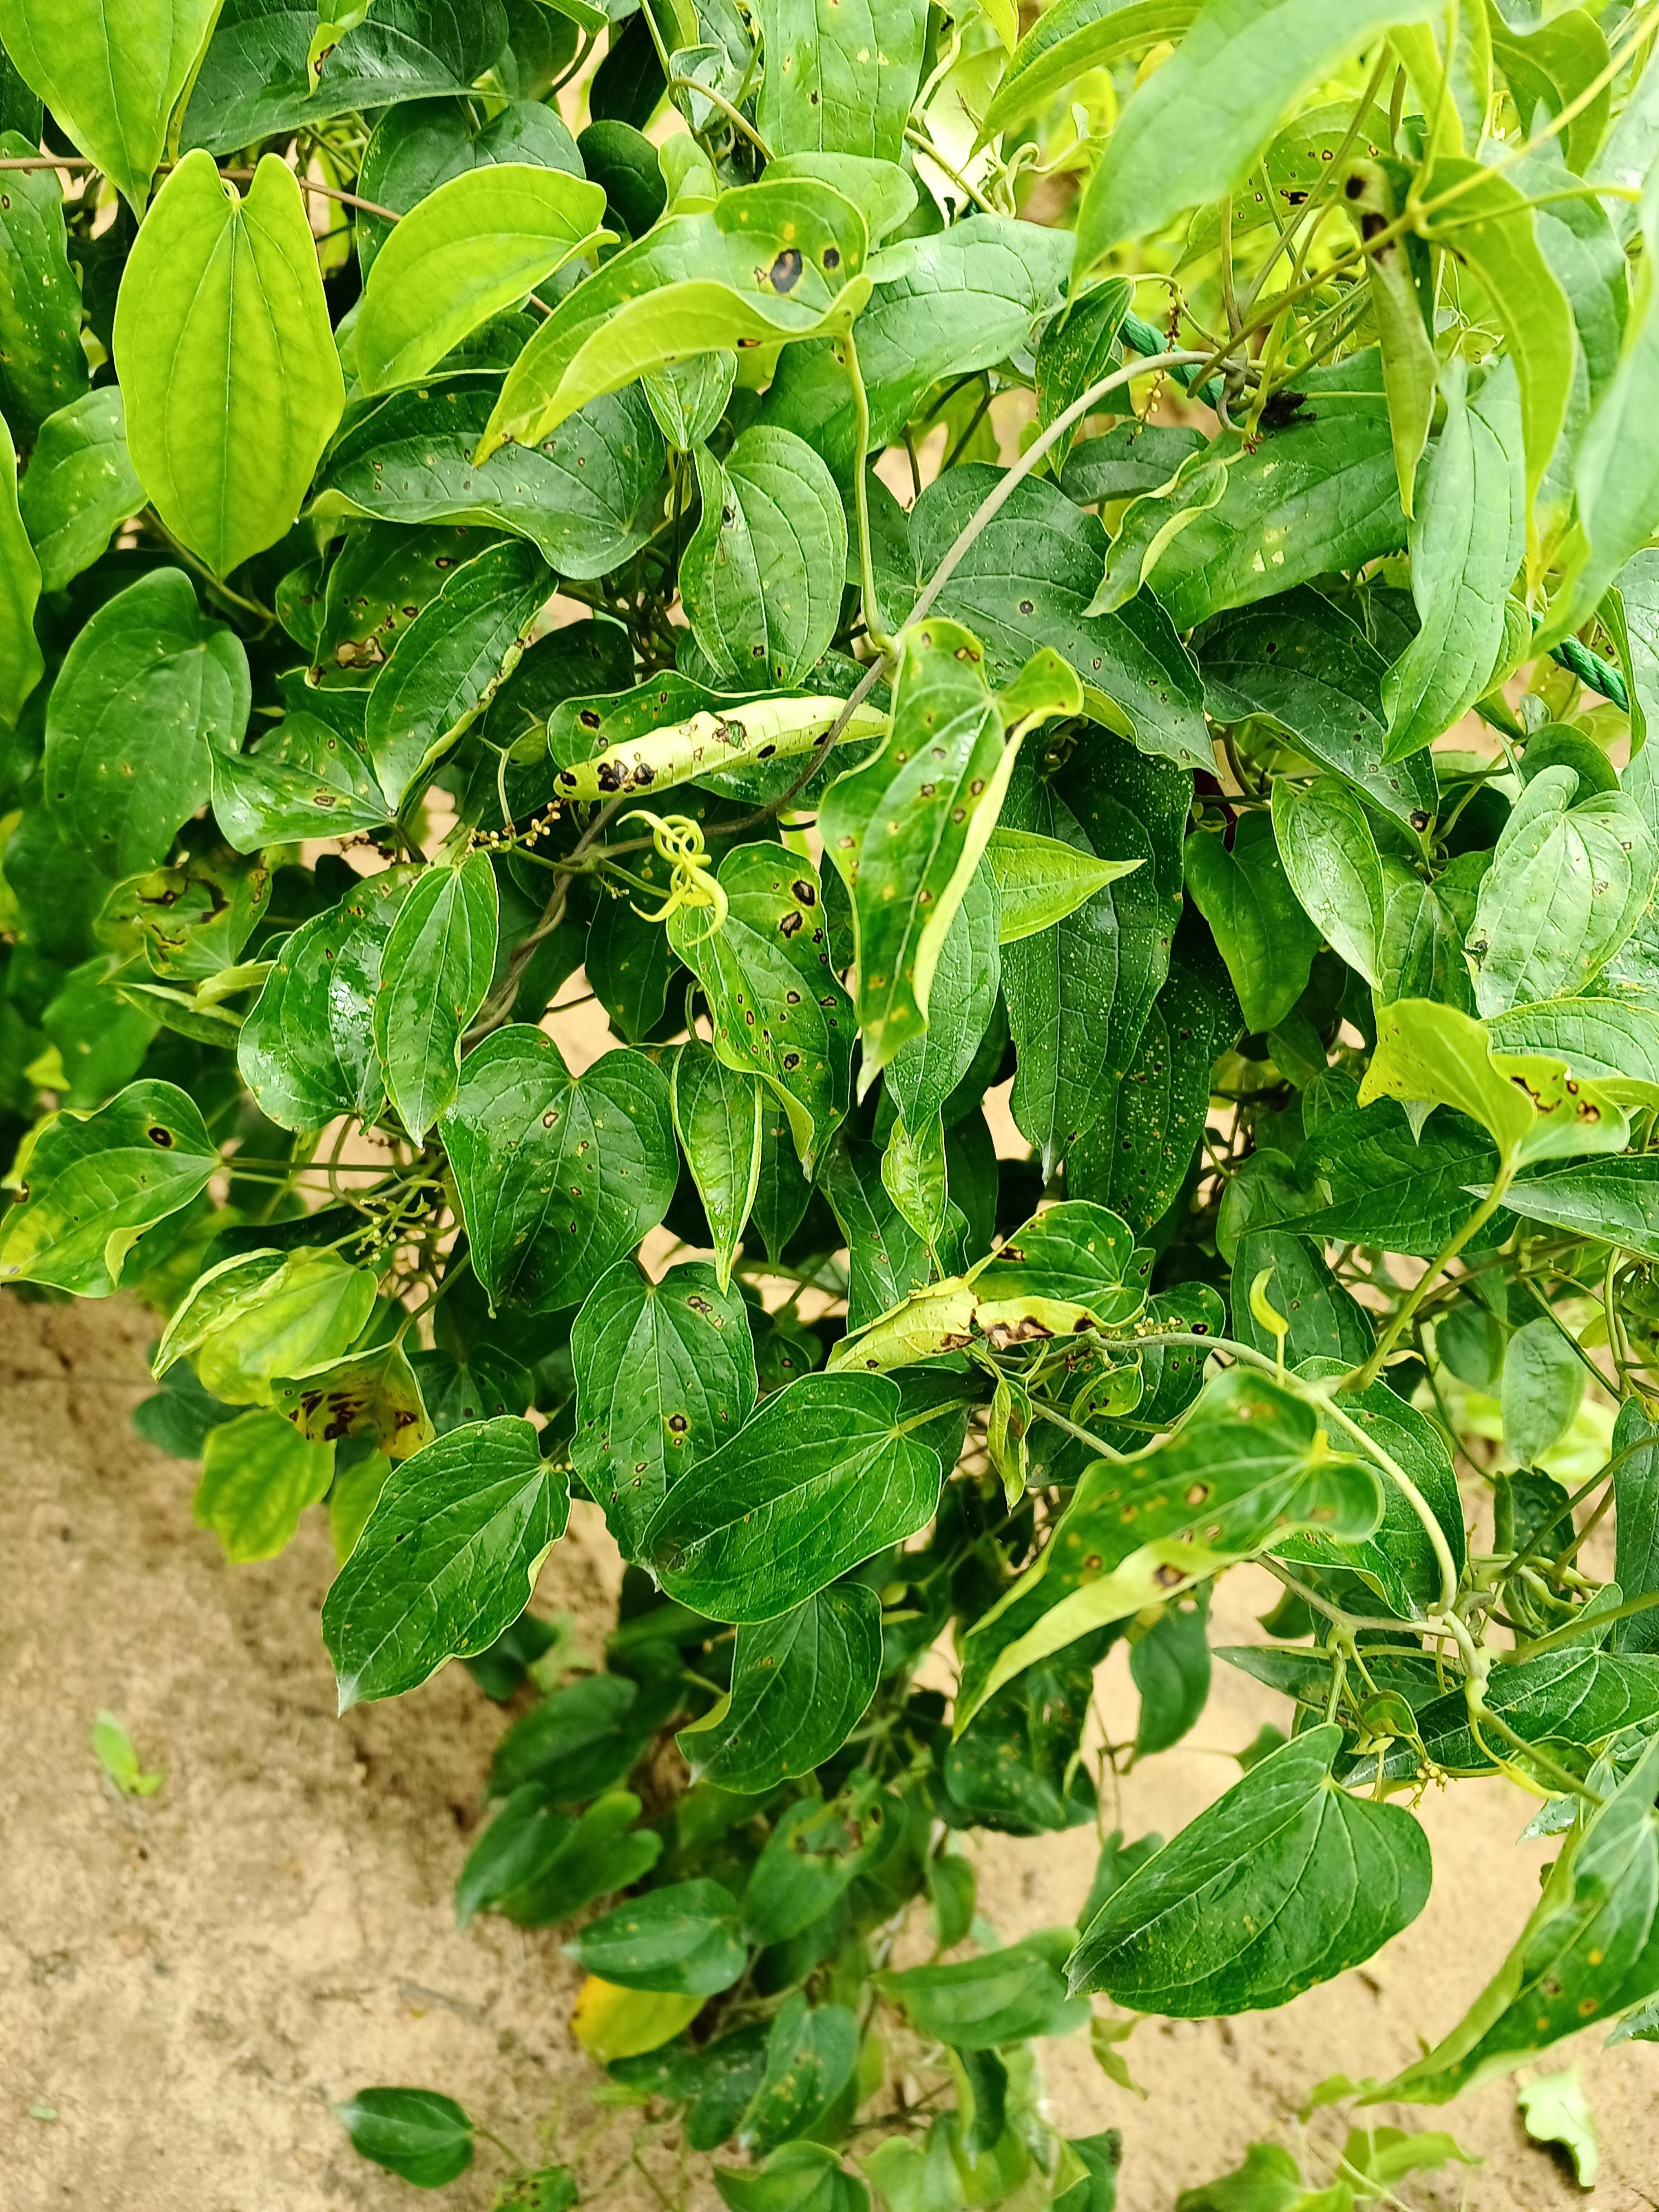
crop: yam
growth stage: vegetative
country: Nigeria
